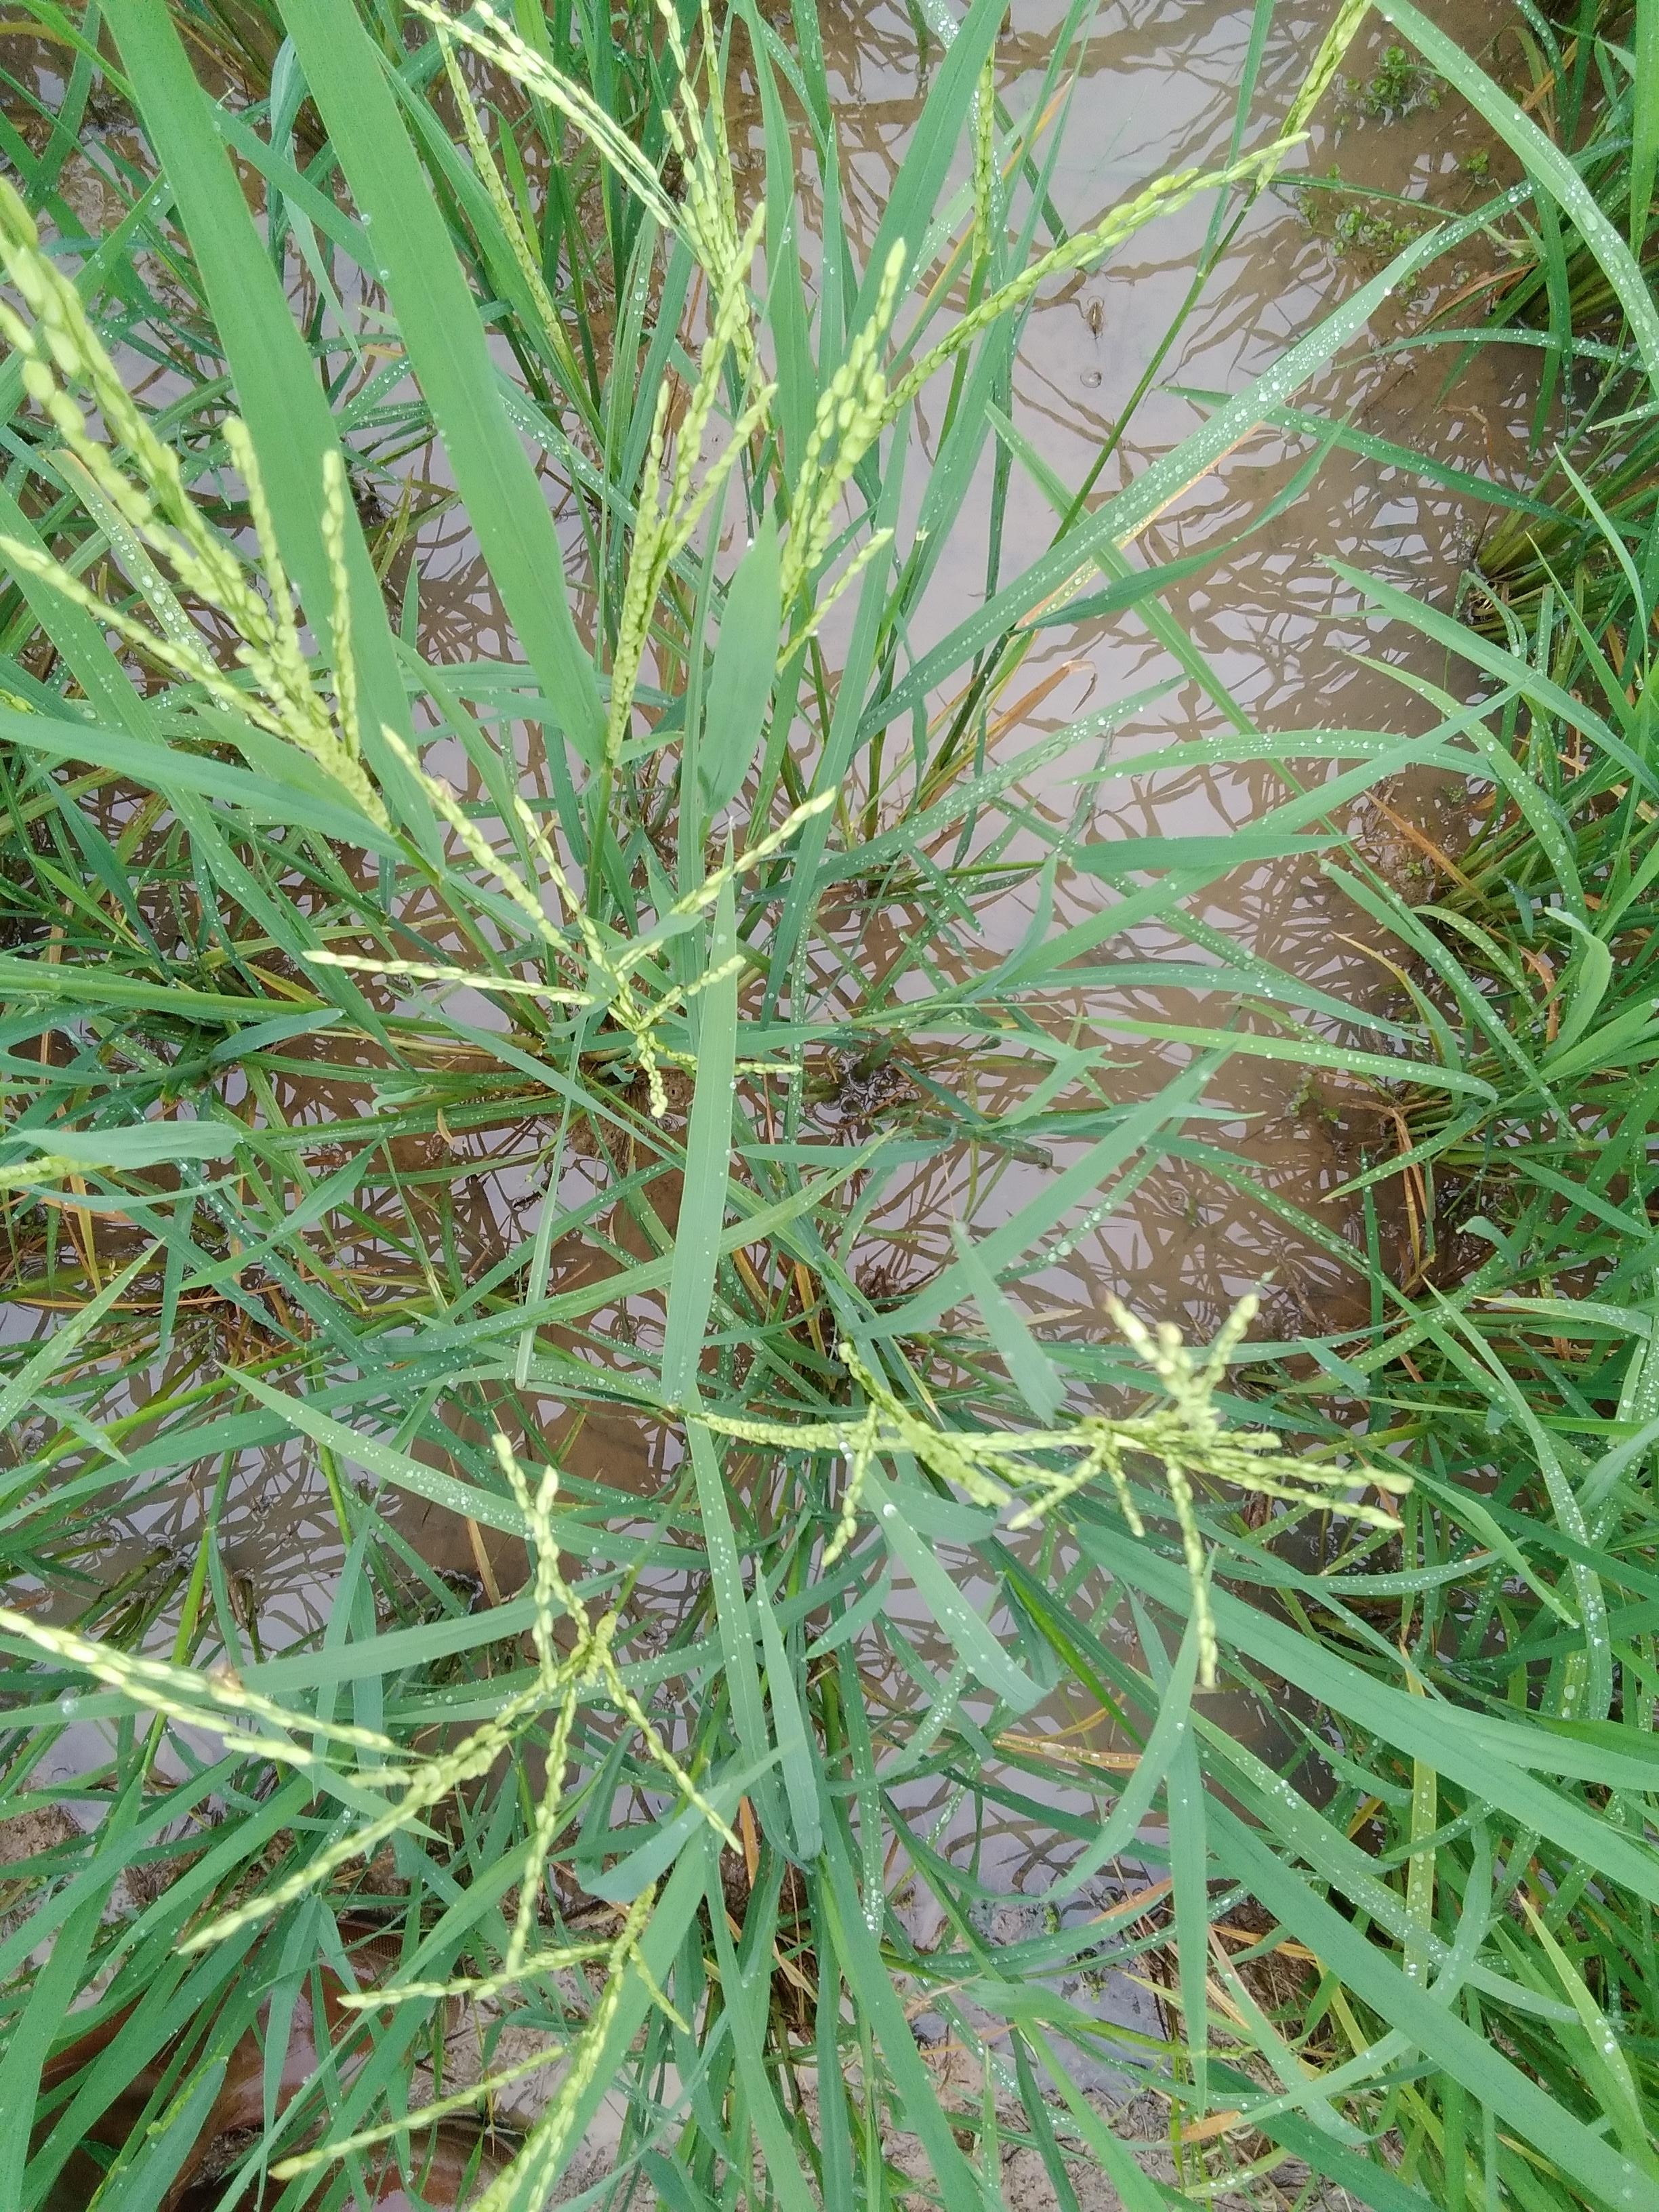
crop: rice
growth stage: flowering
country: Nigeria
